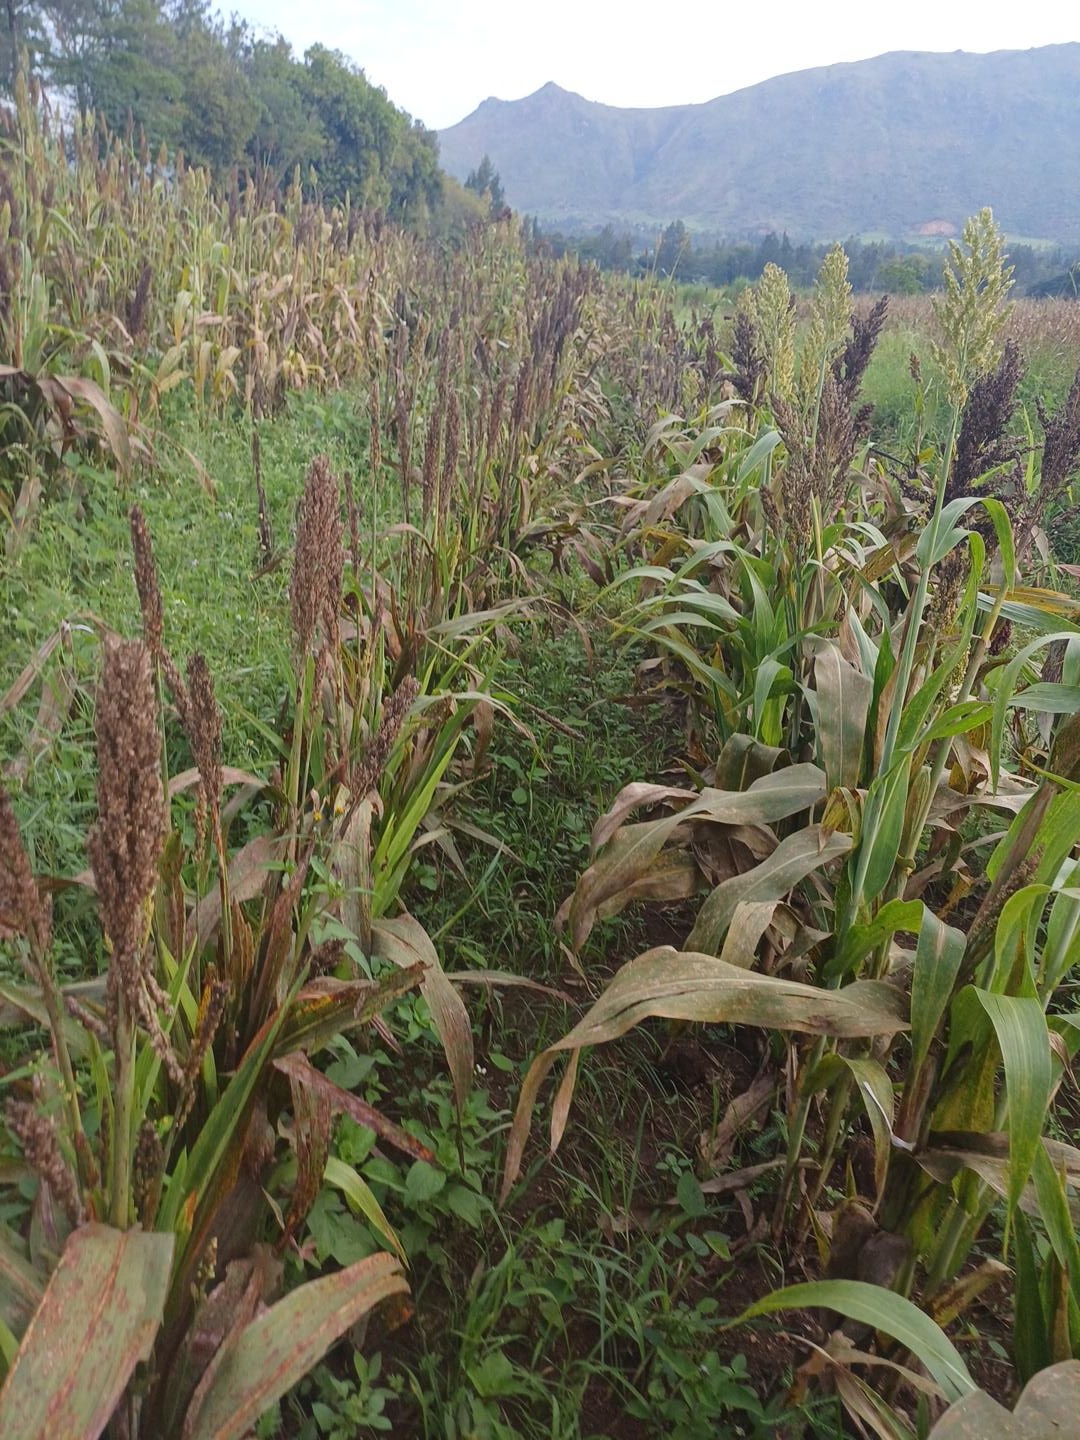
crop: sorghum
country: Kenya
